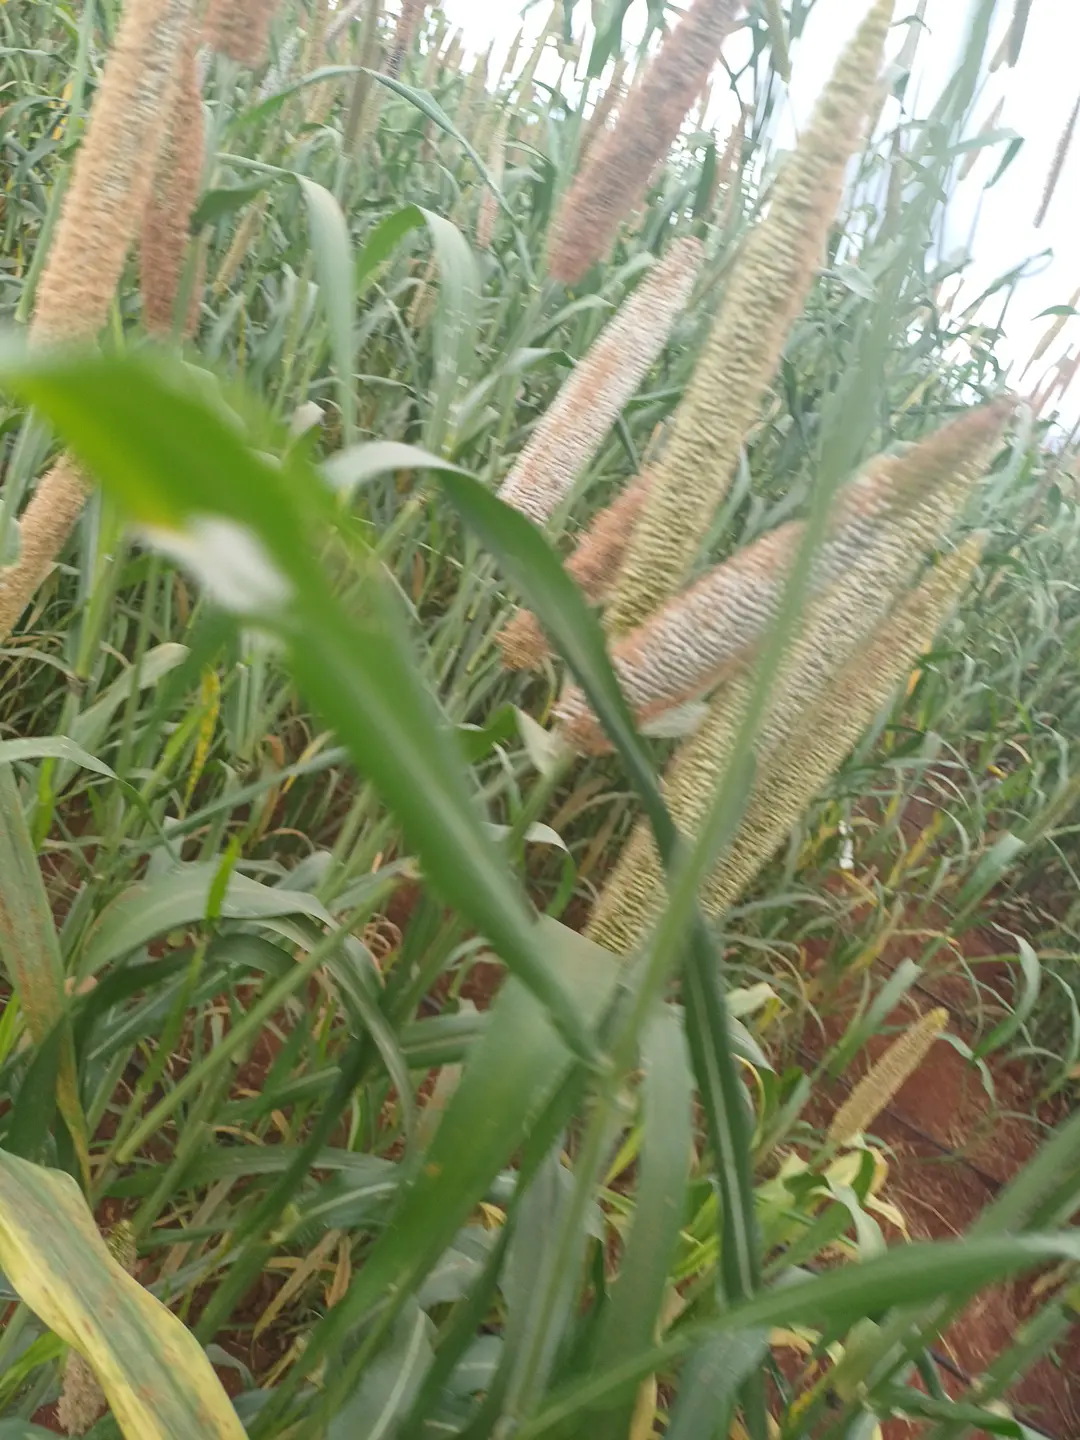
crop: pearl millet
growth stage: flowering
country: Kenya
